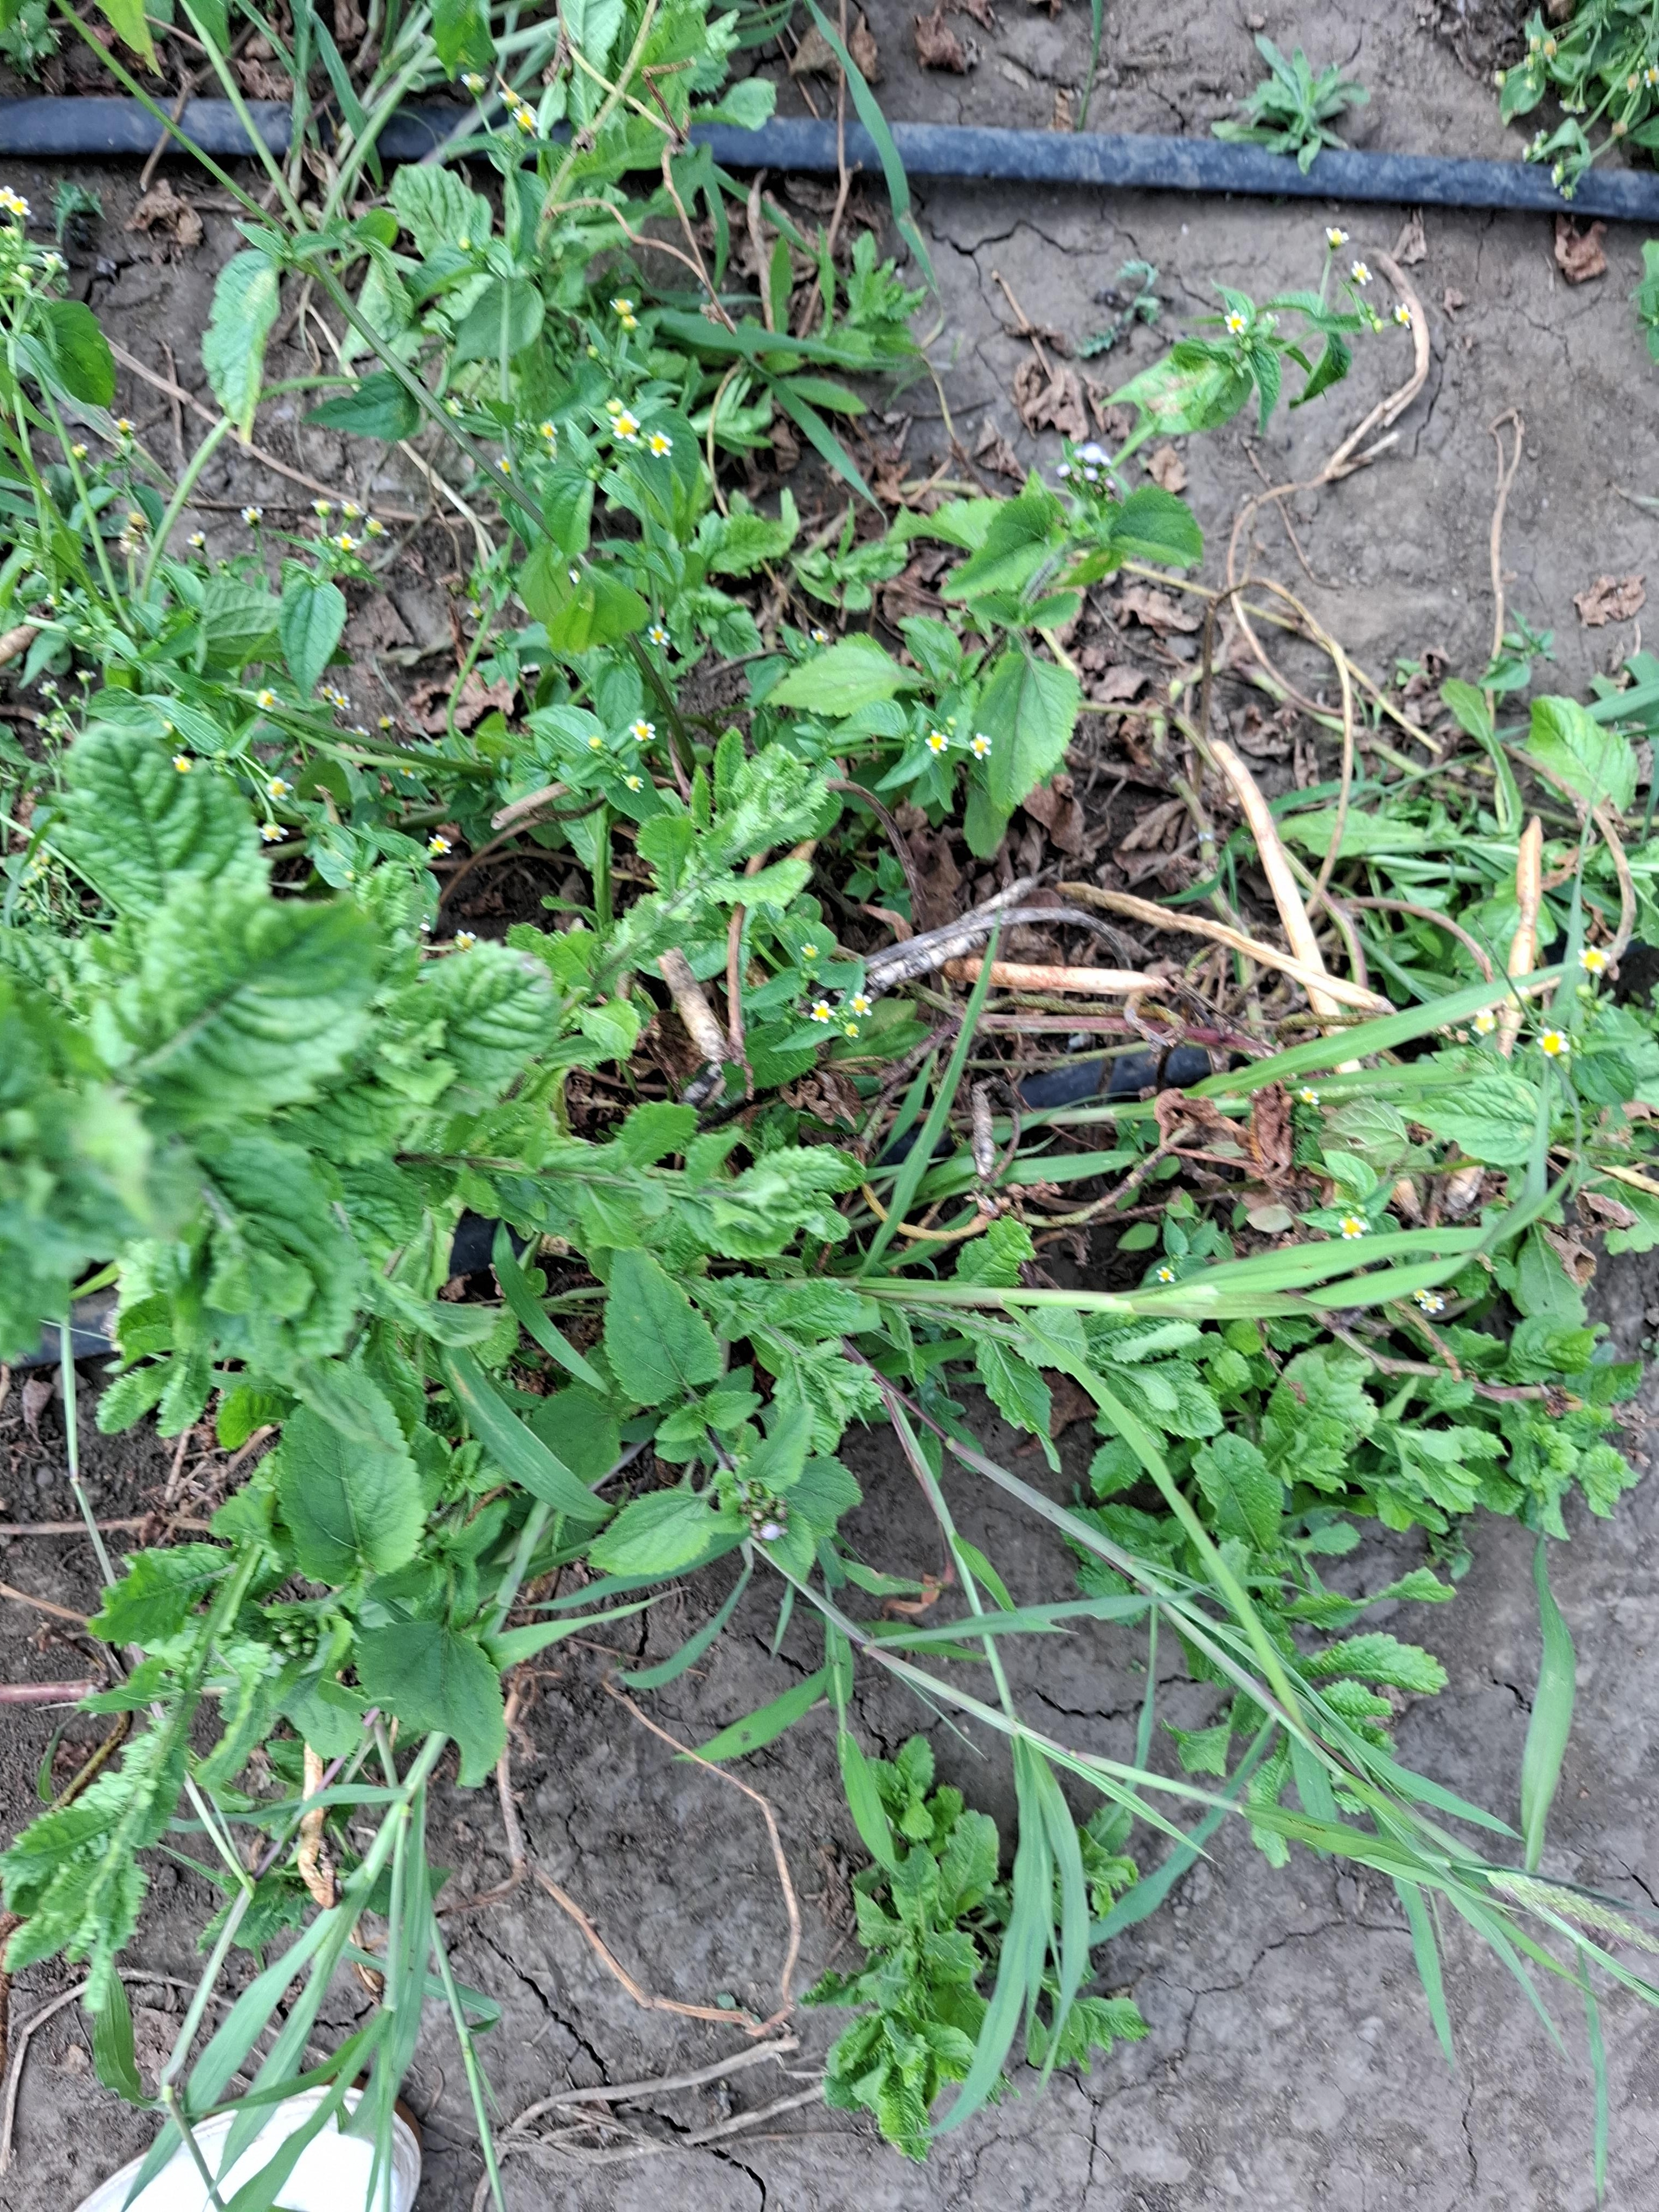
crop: cowpea
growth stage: development pod
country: Tanzania
